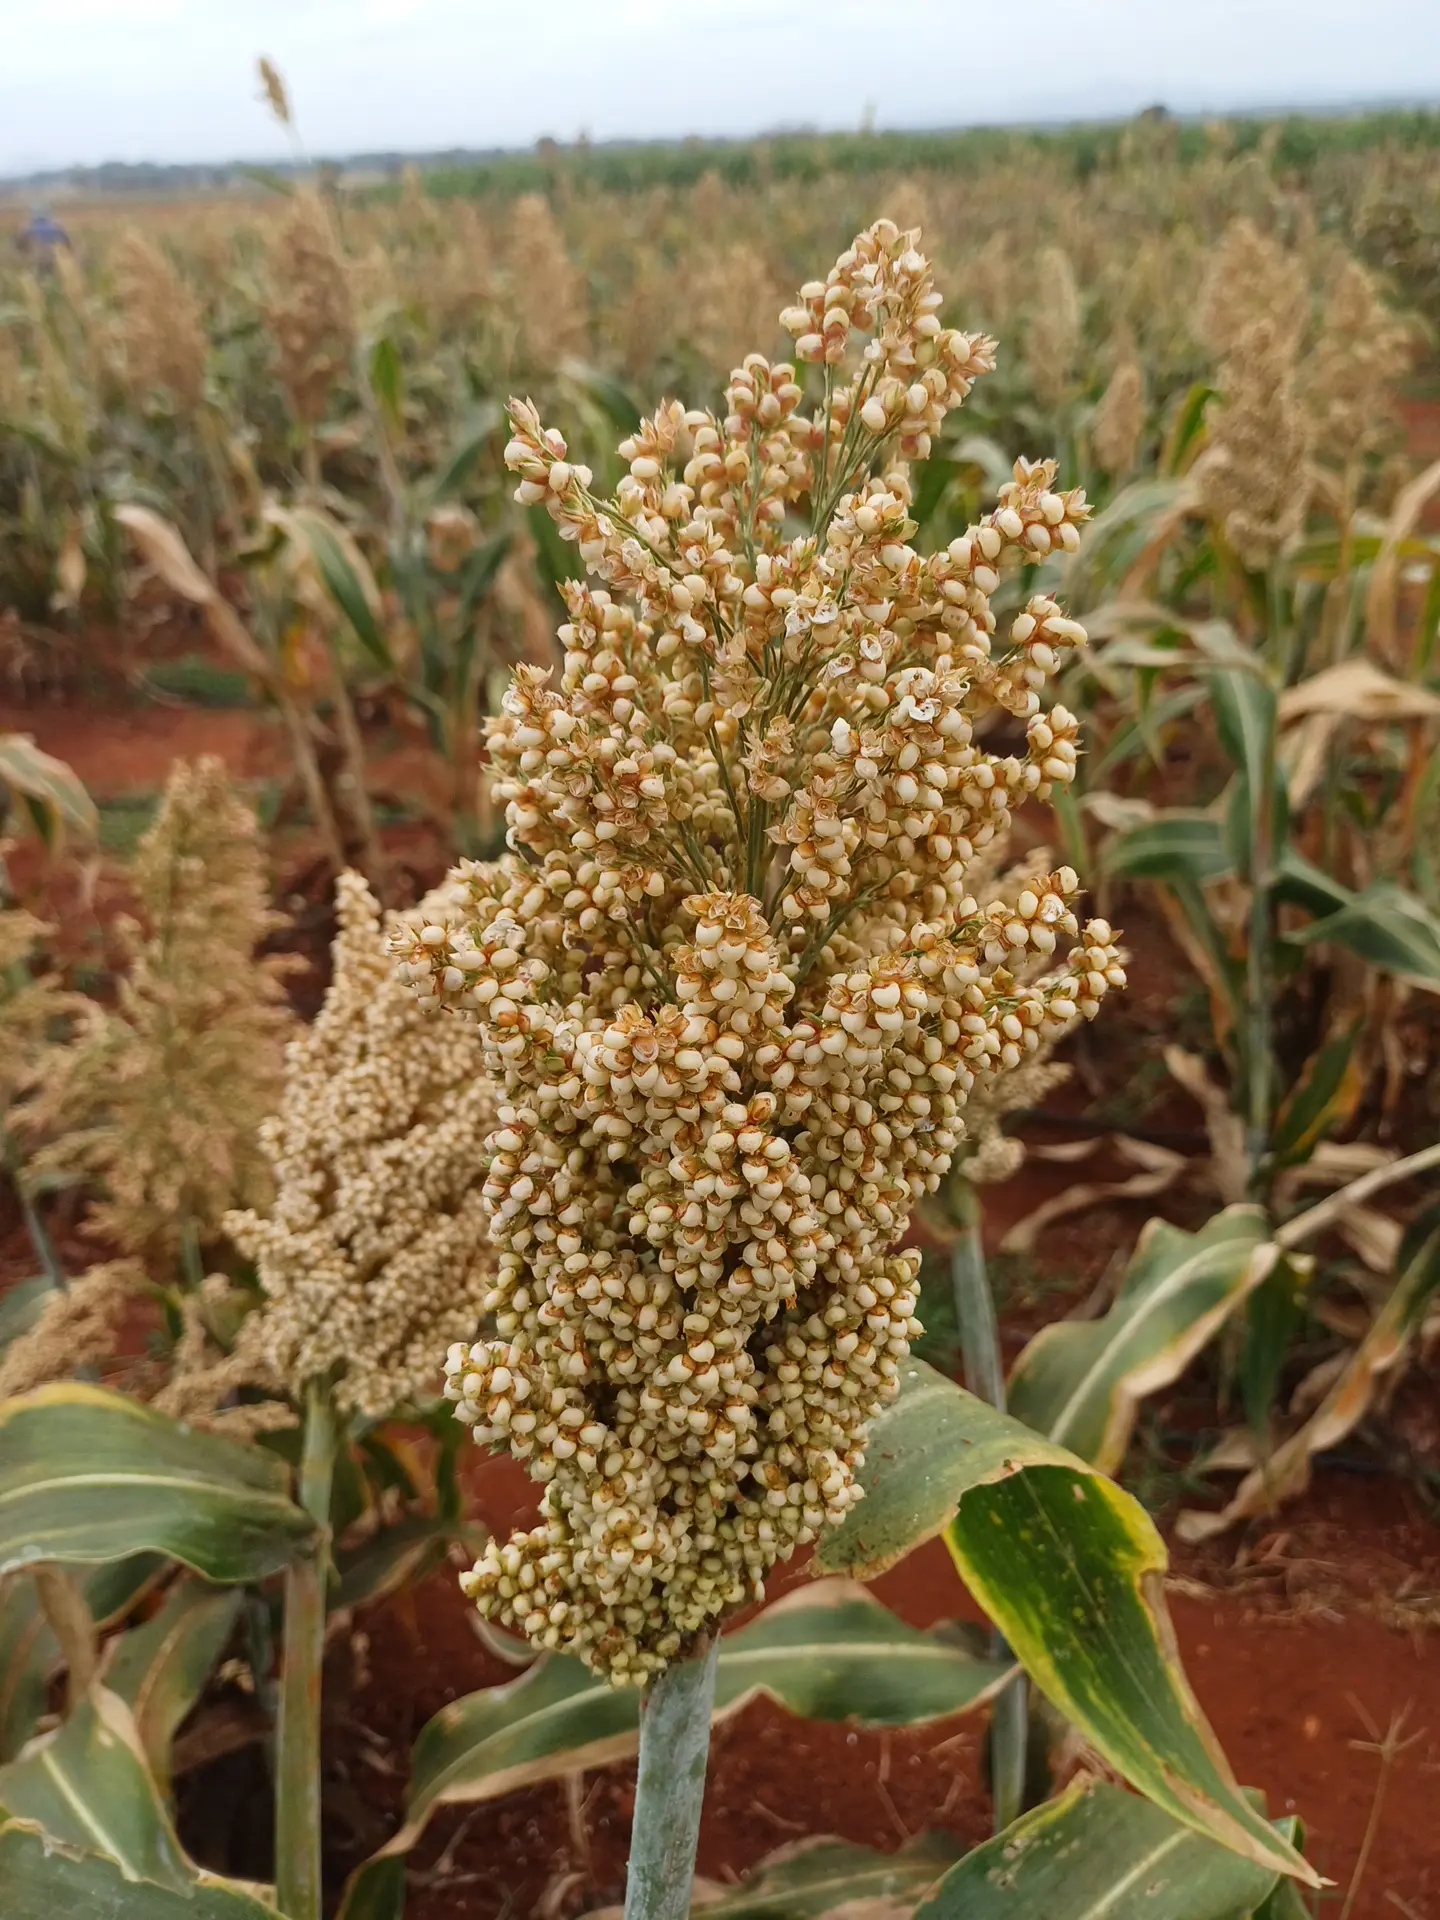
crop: sorghum
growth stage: maturity
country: Kenya
